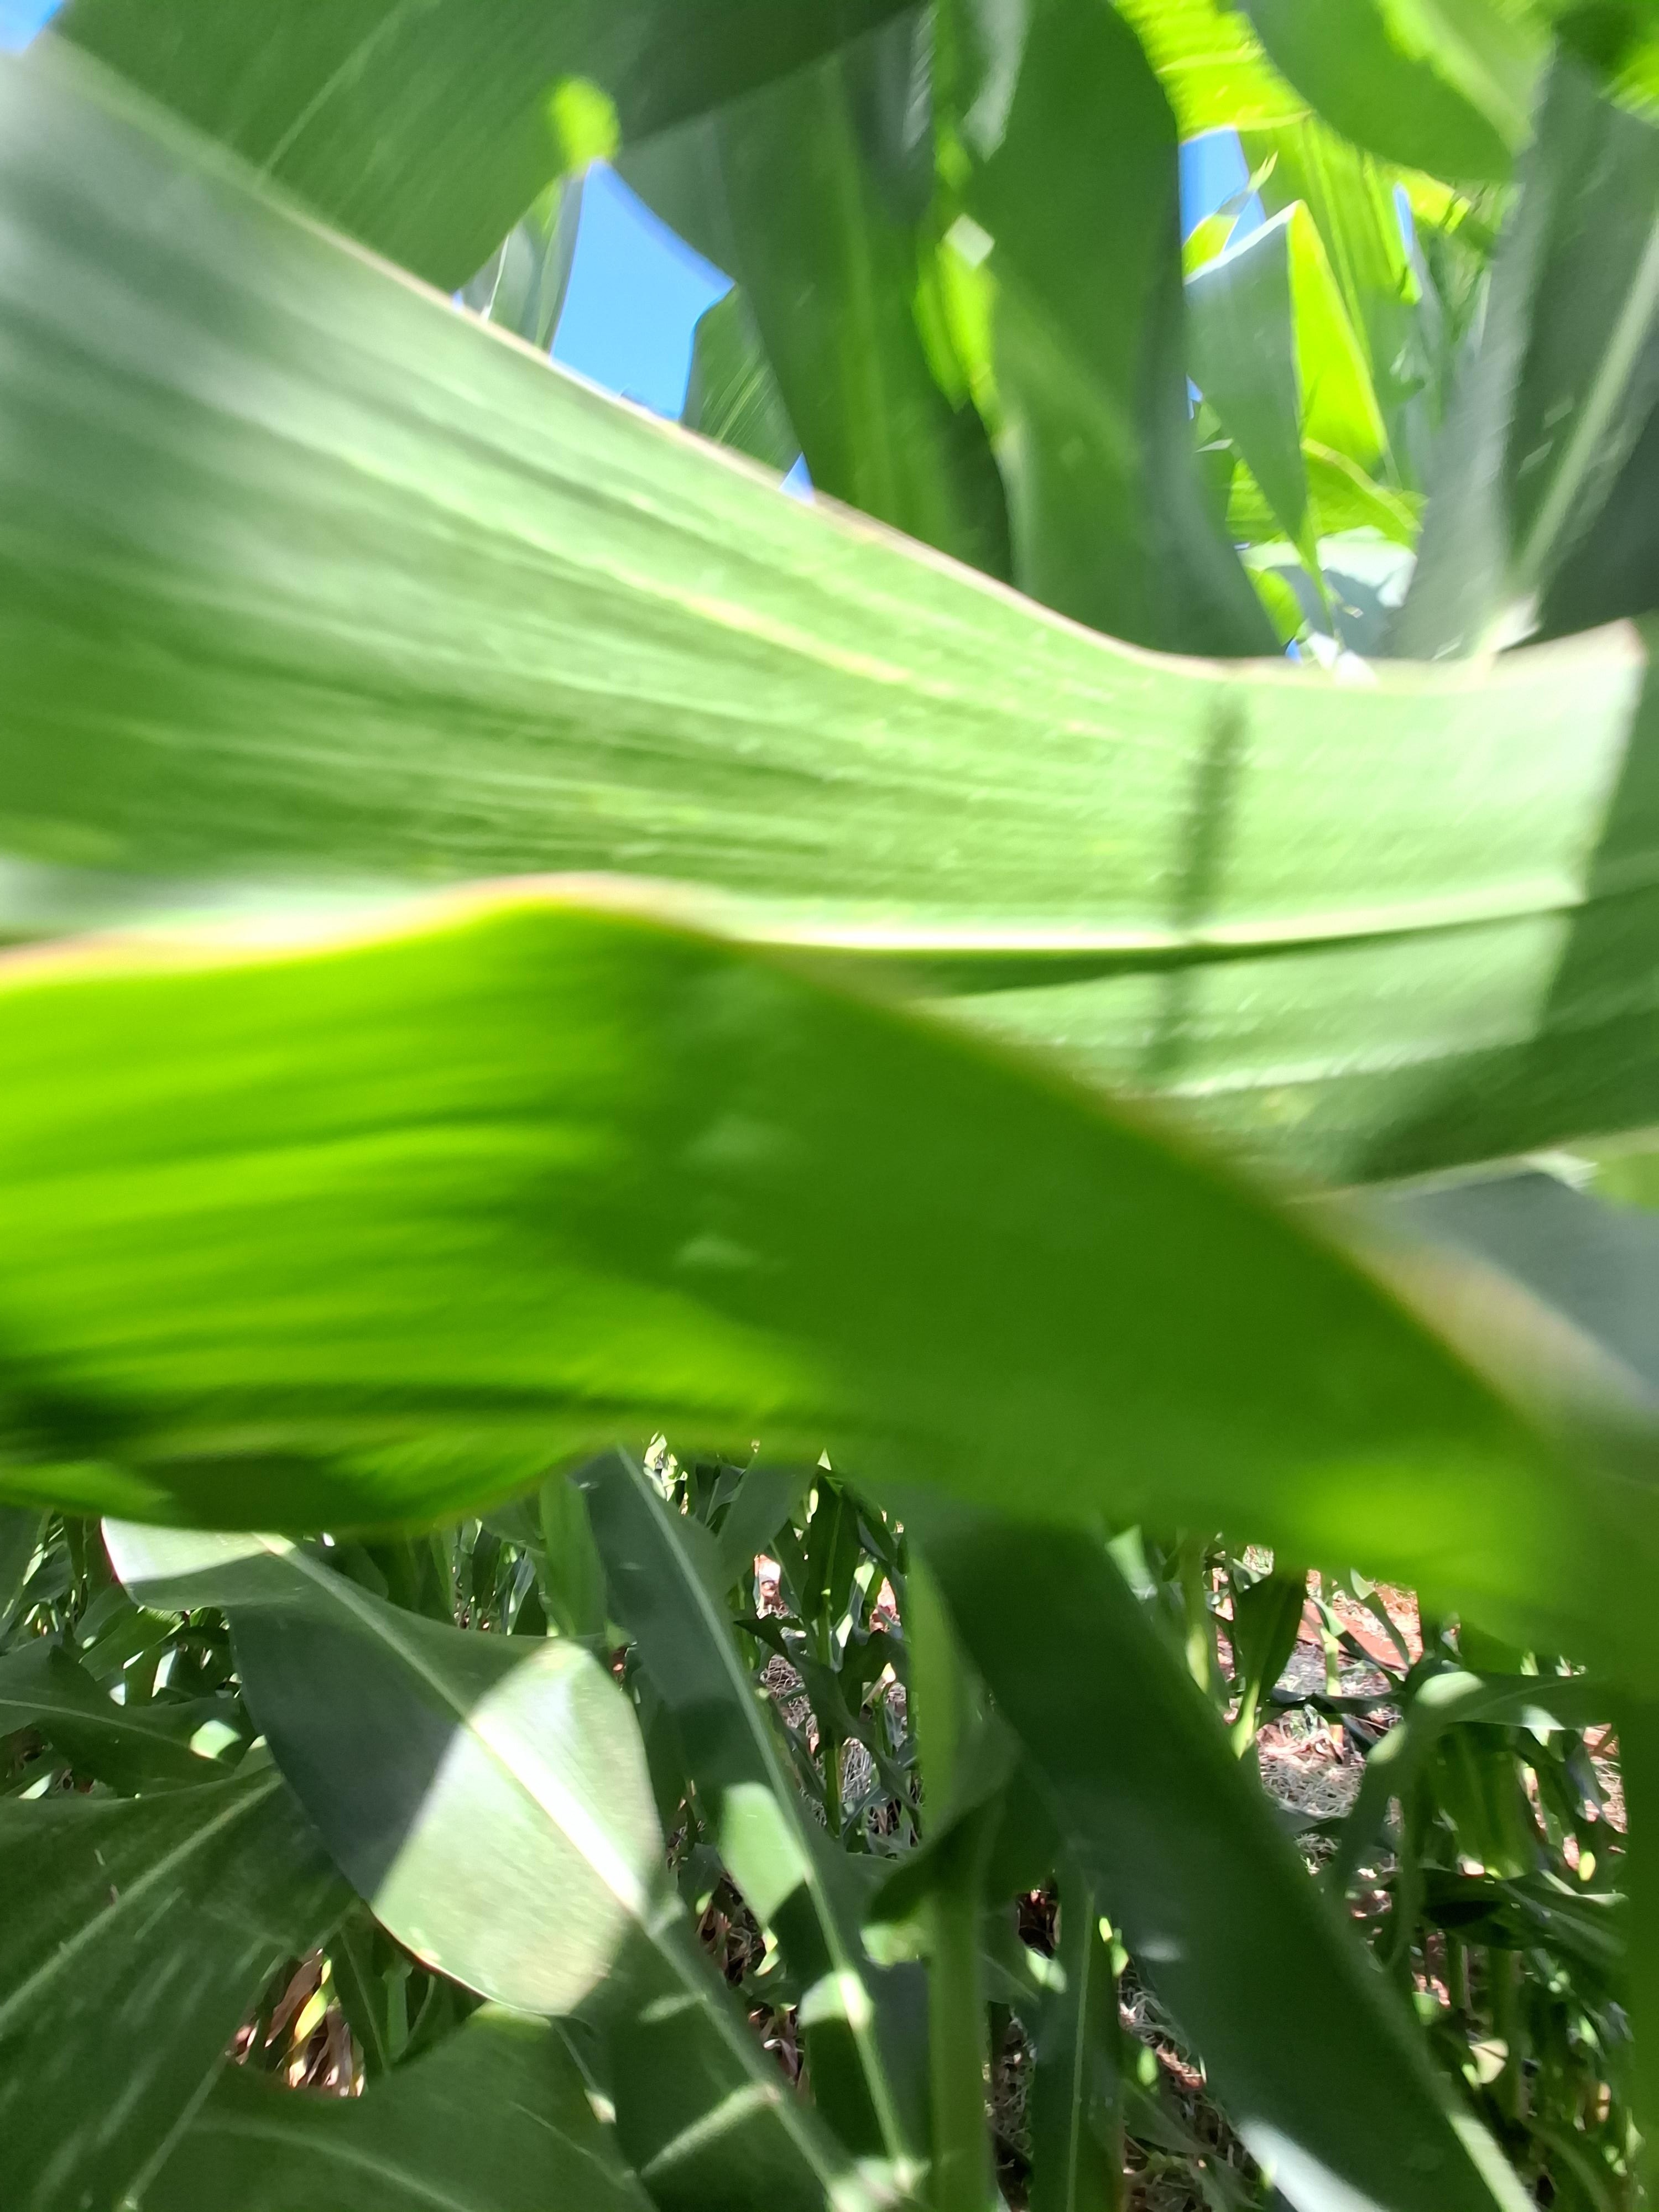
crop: maize
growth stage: flowering
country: Kenya
